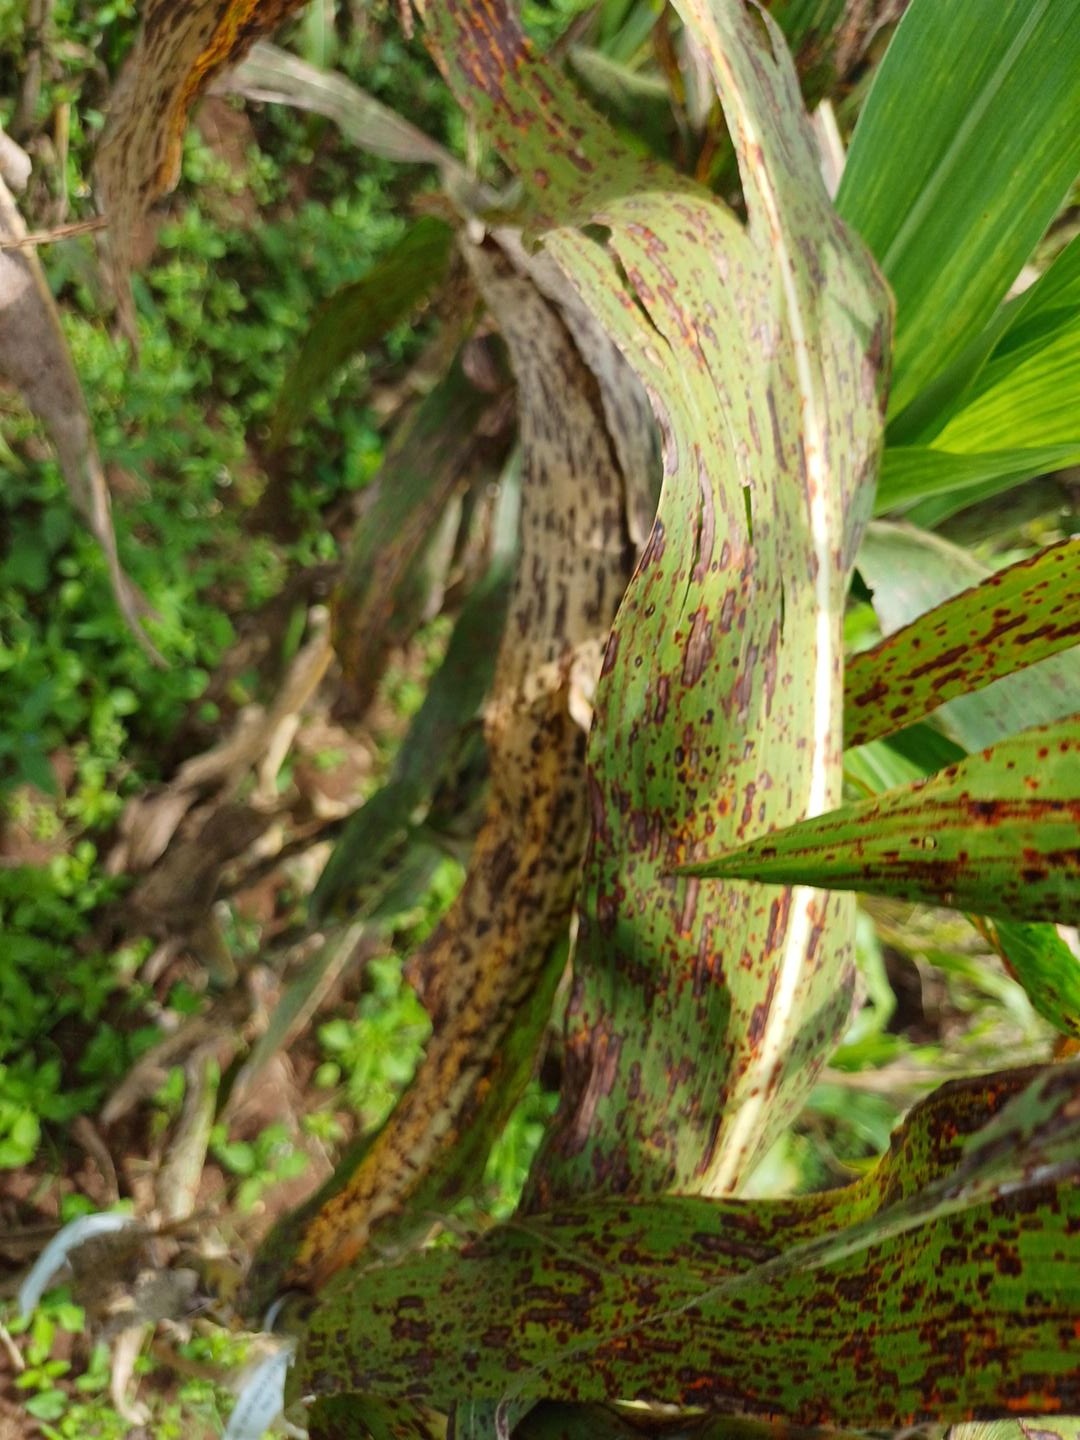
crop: sorghum
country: Kenya
